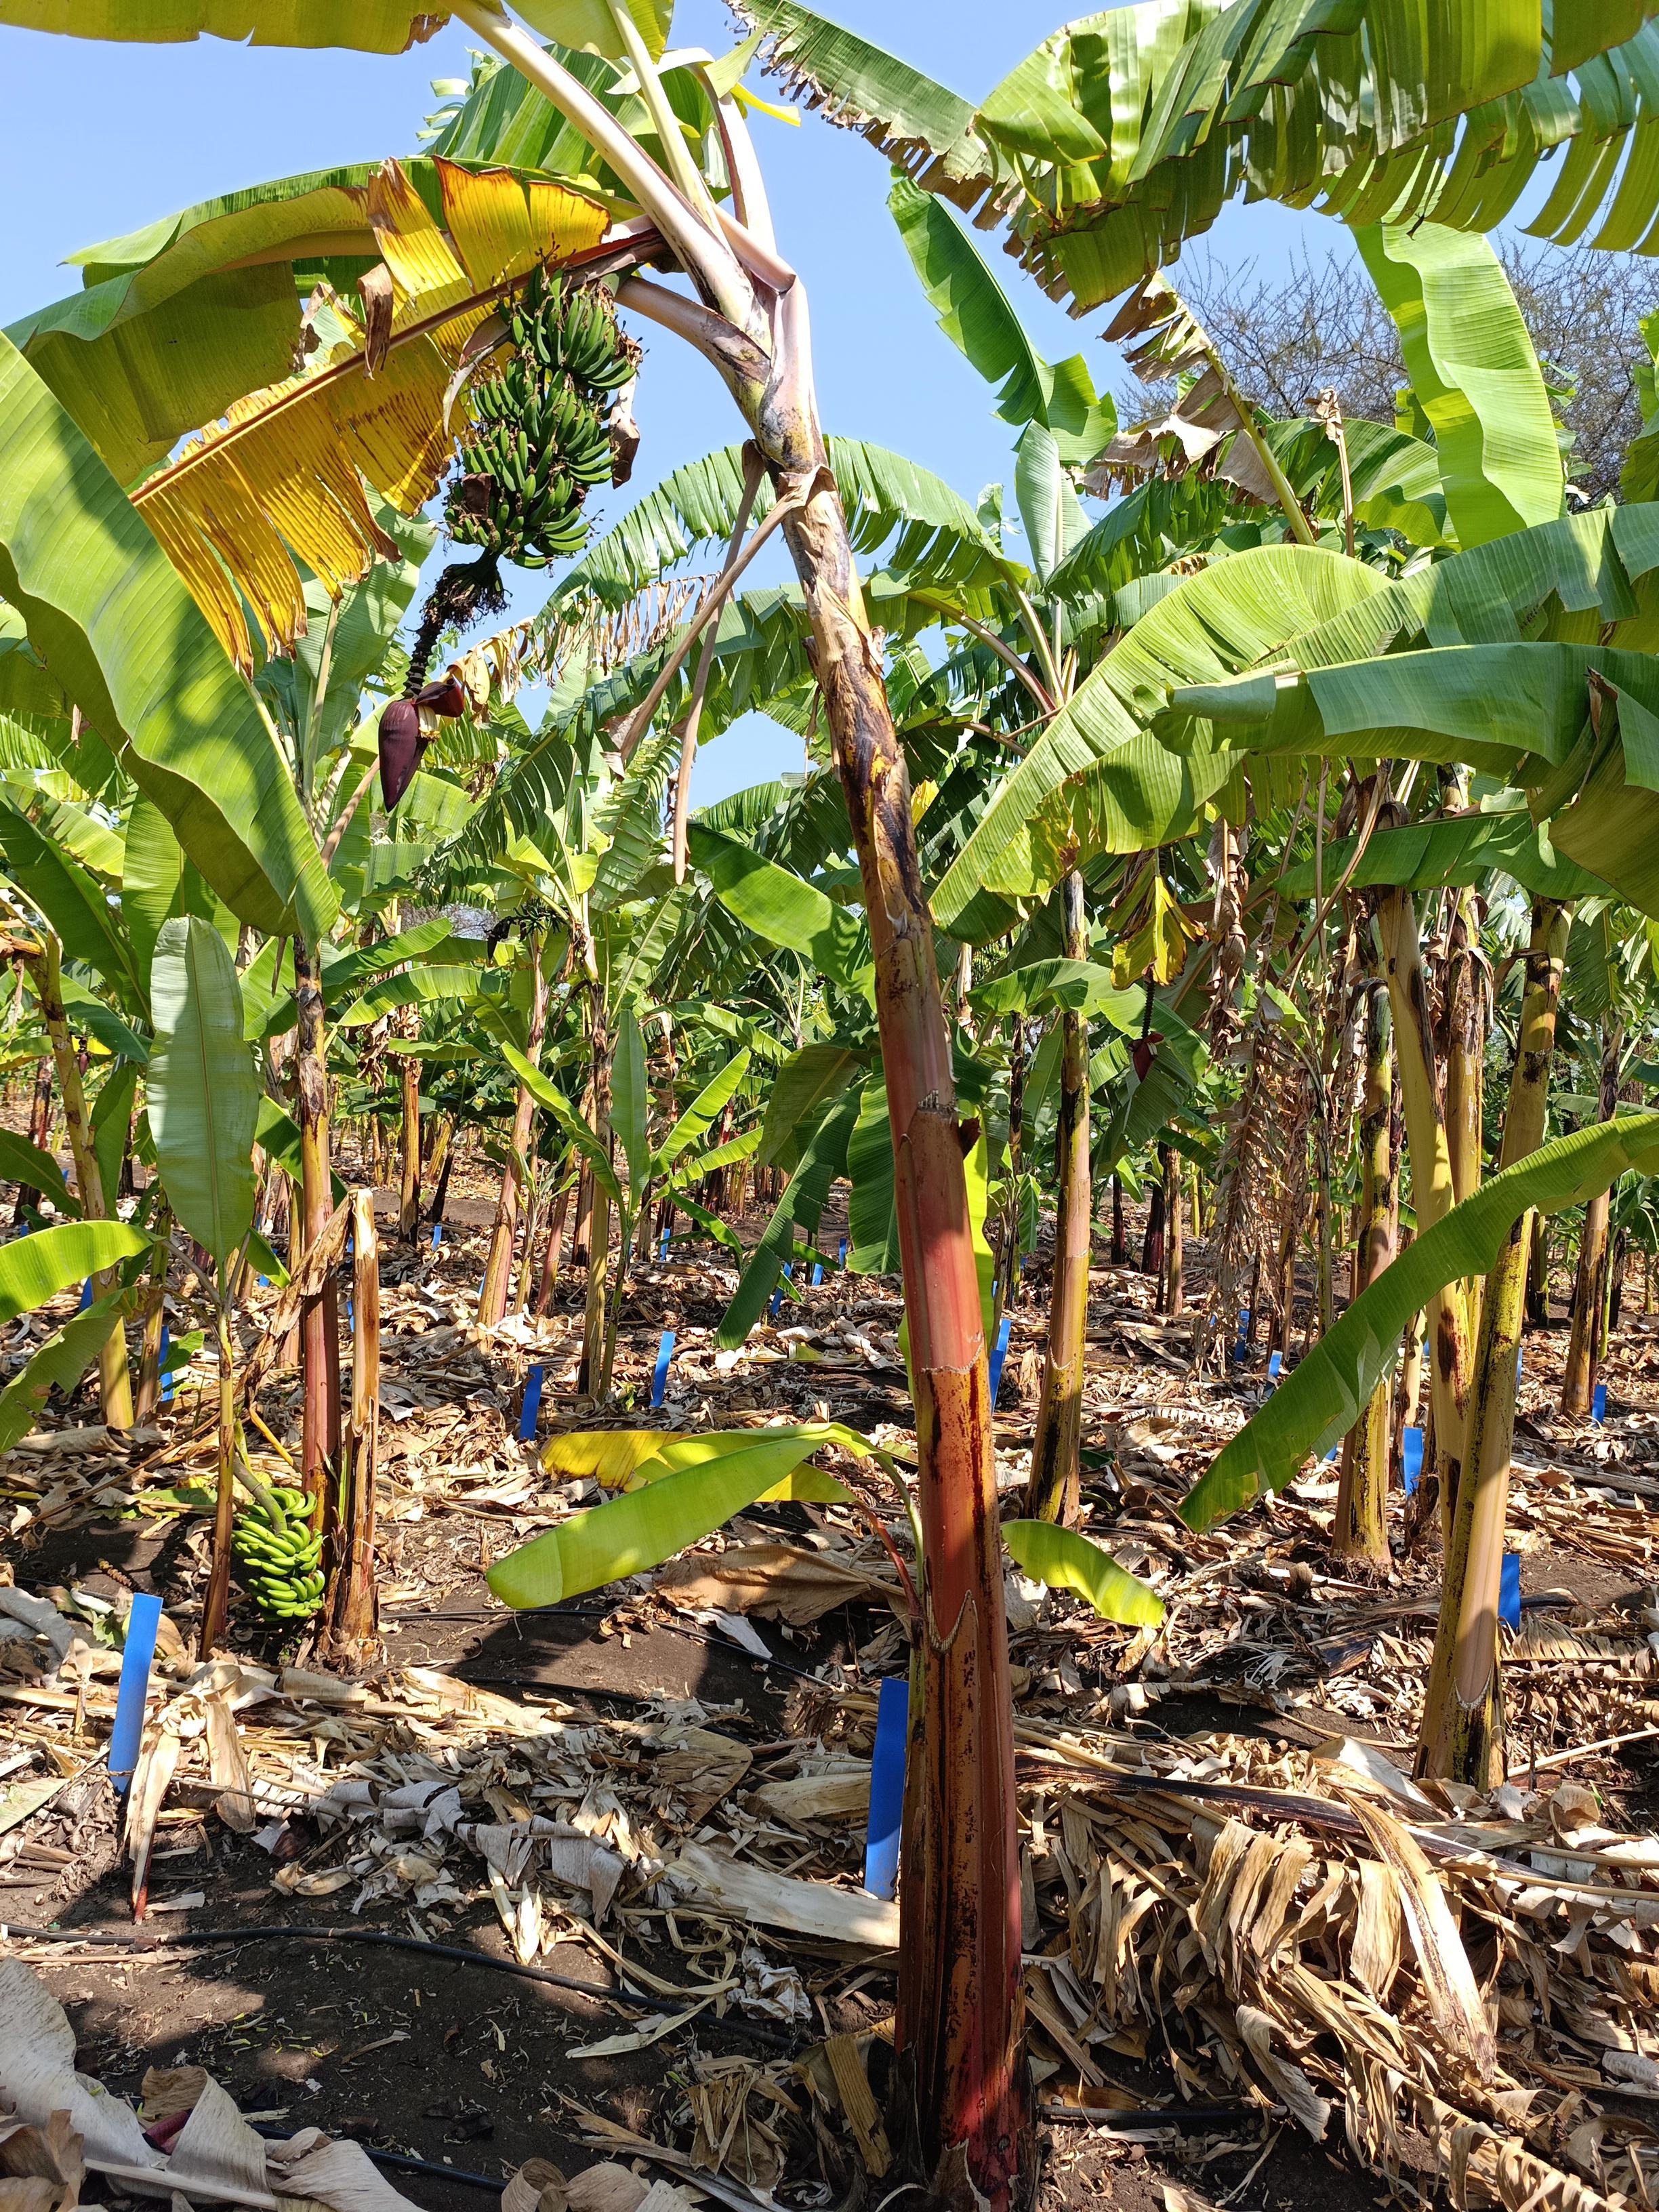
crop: banana
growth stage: development fruit
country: Tanzania
